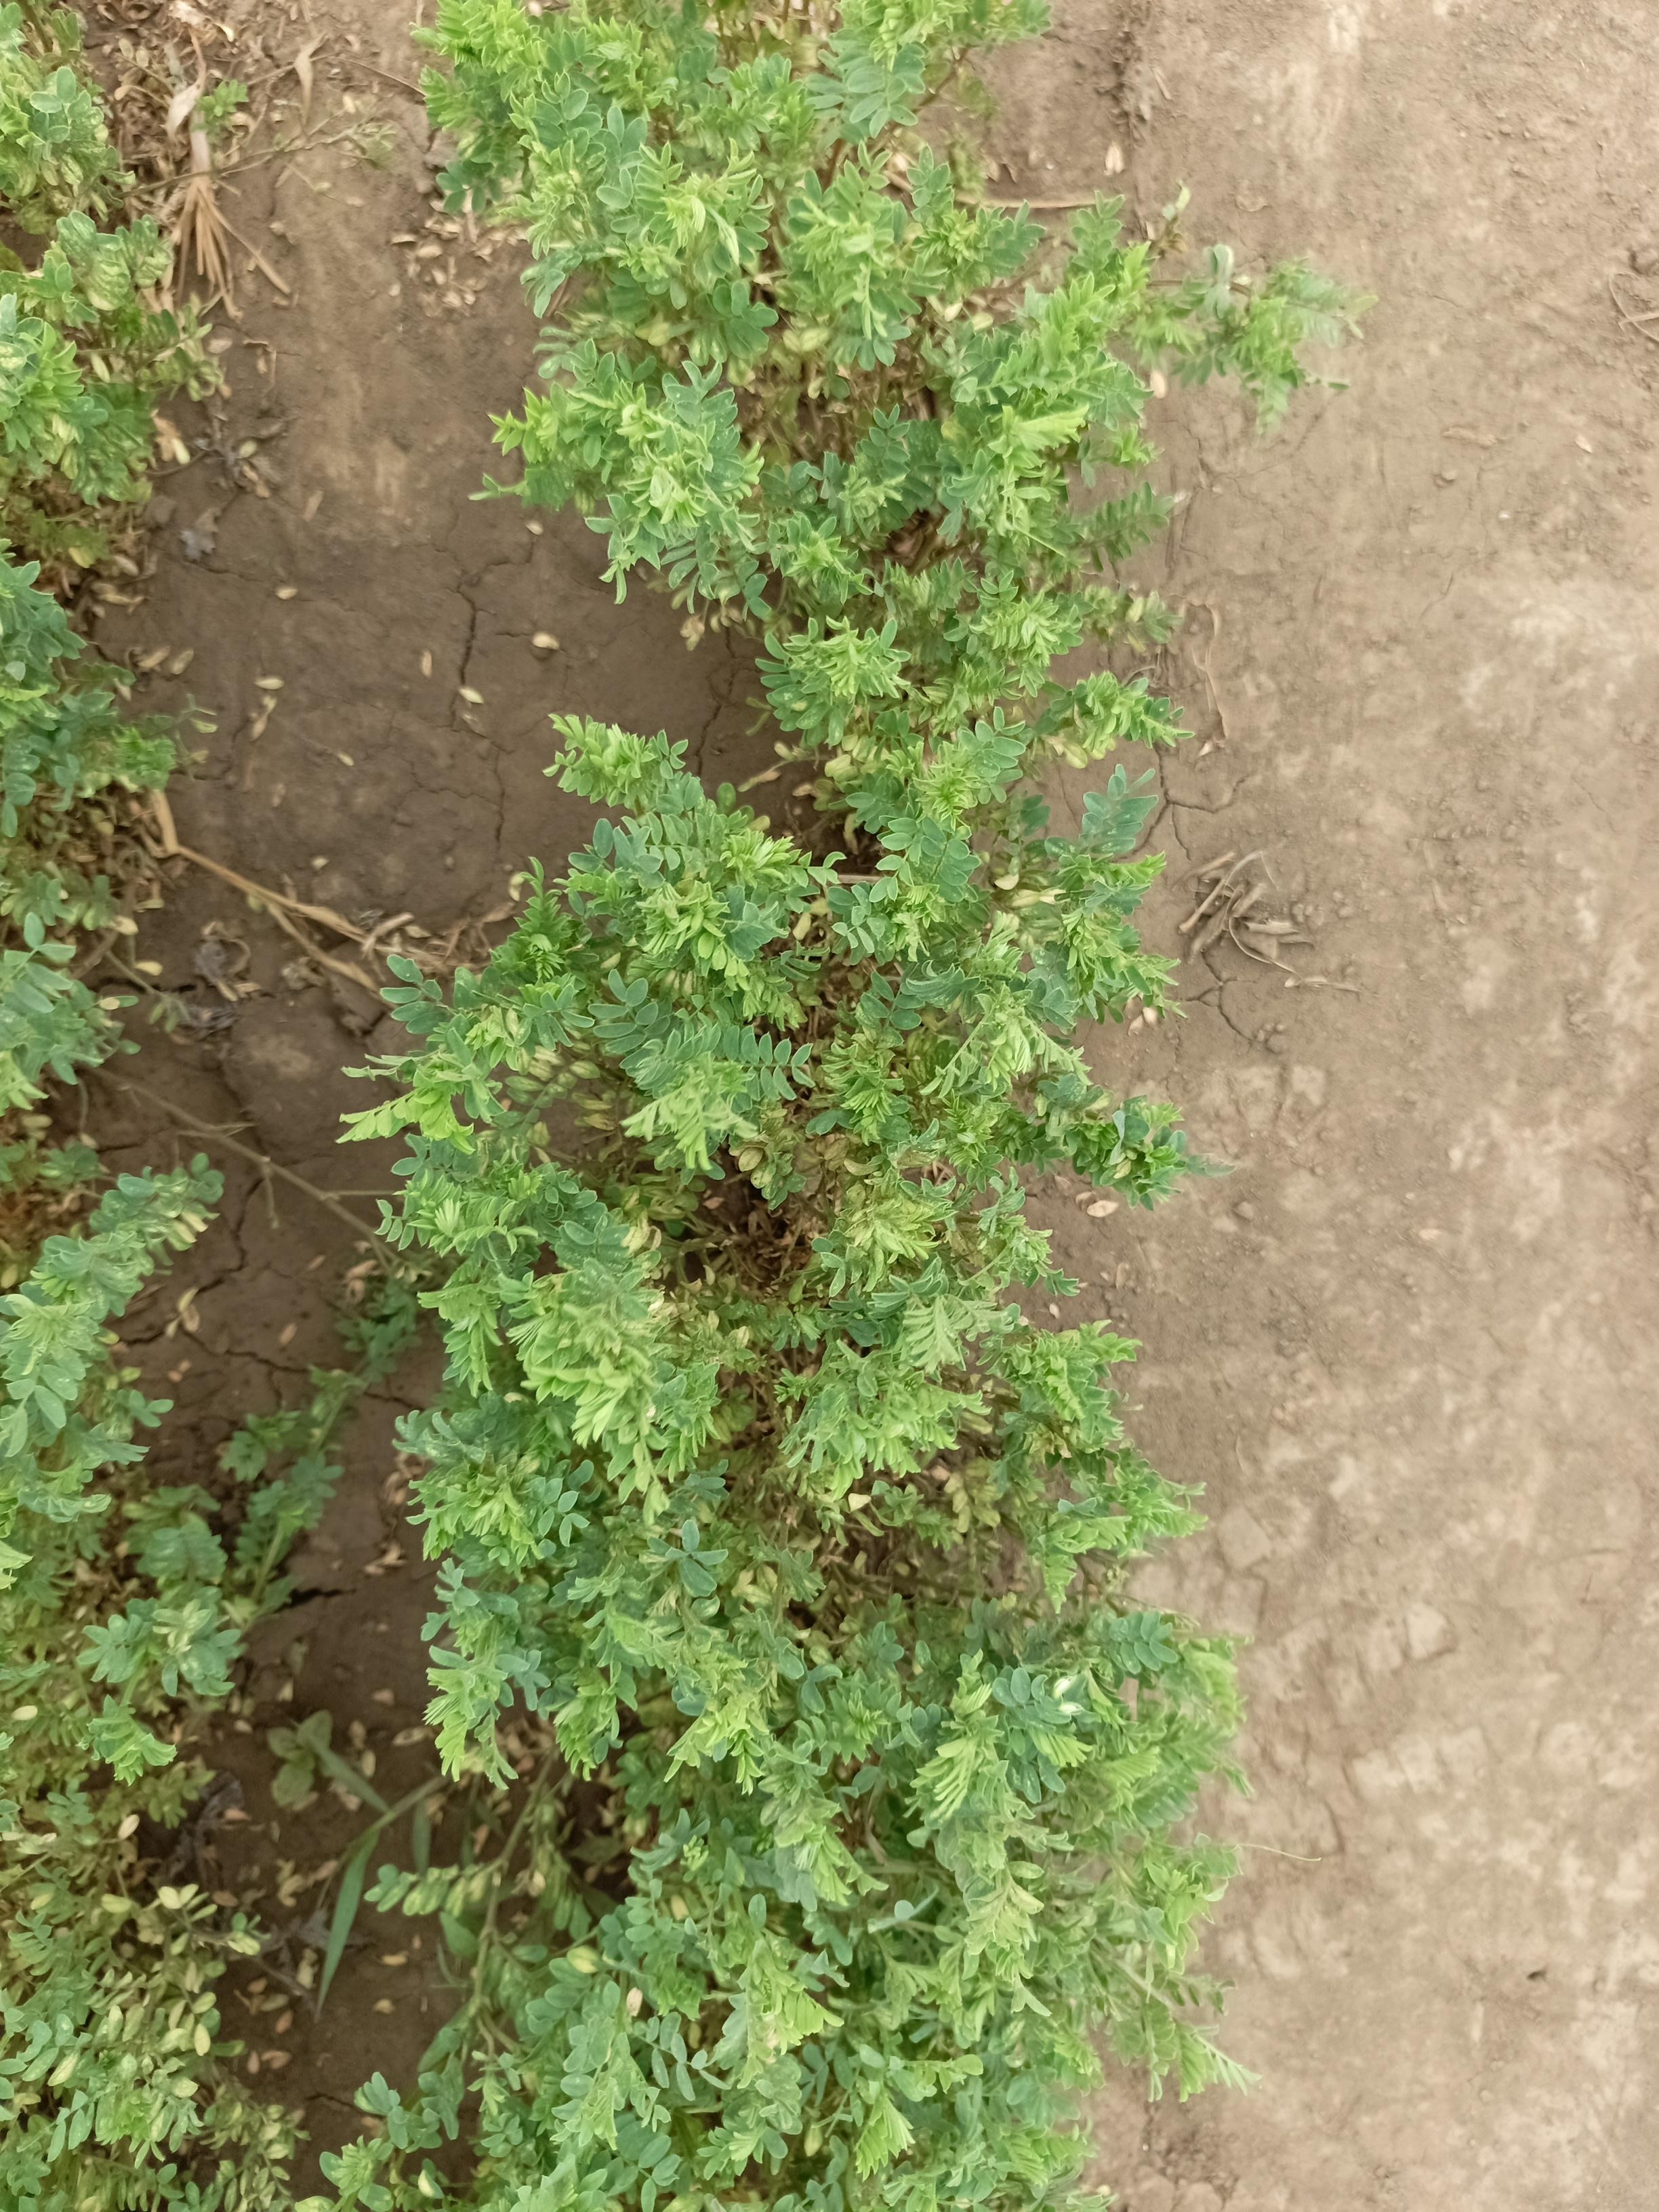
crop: lentil
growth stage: vegetative
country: Tanzania
